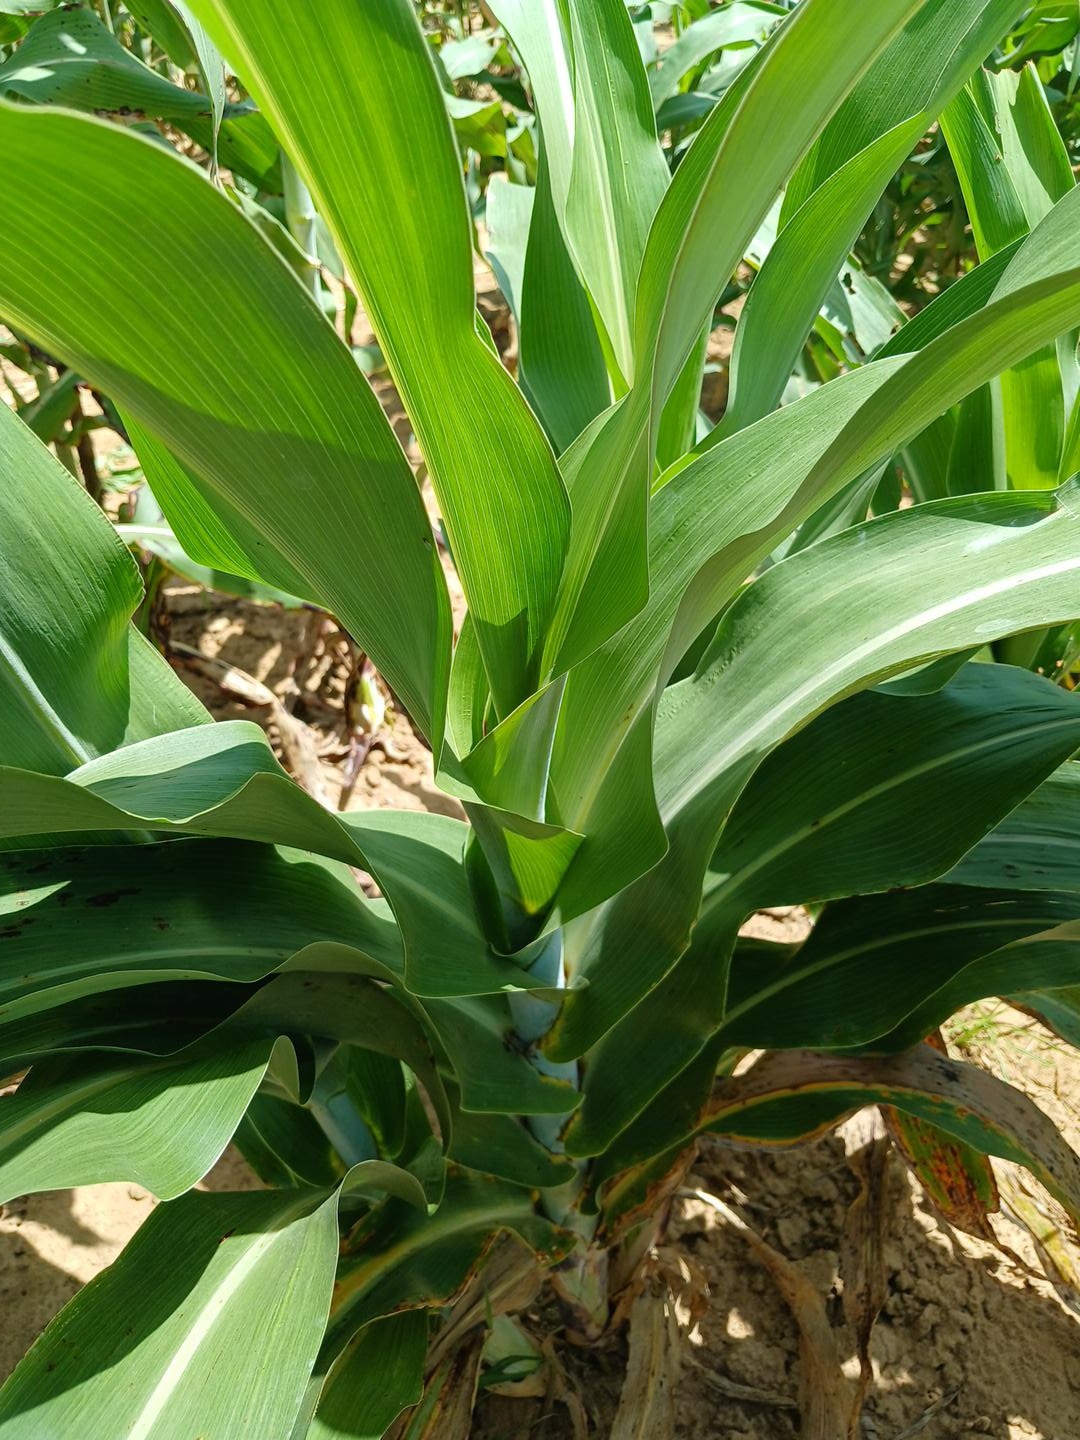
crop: sorghum
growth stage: vegetative
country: Senegal
